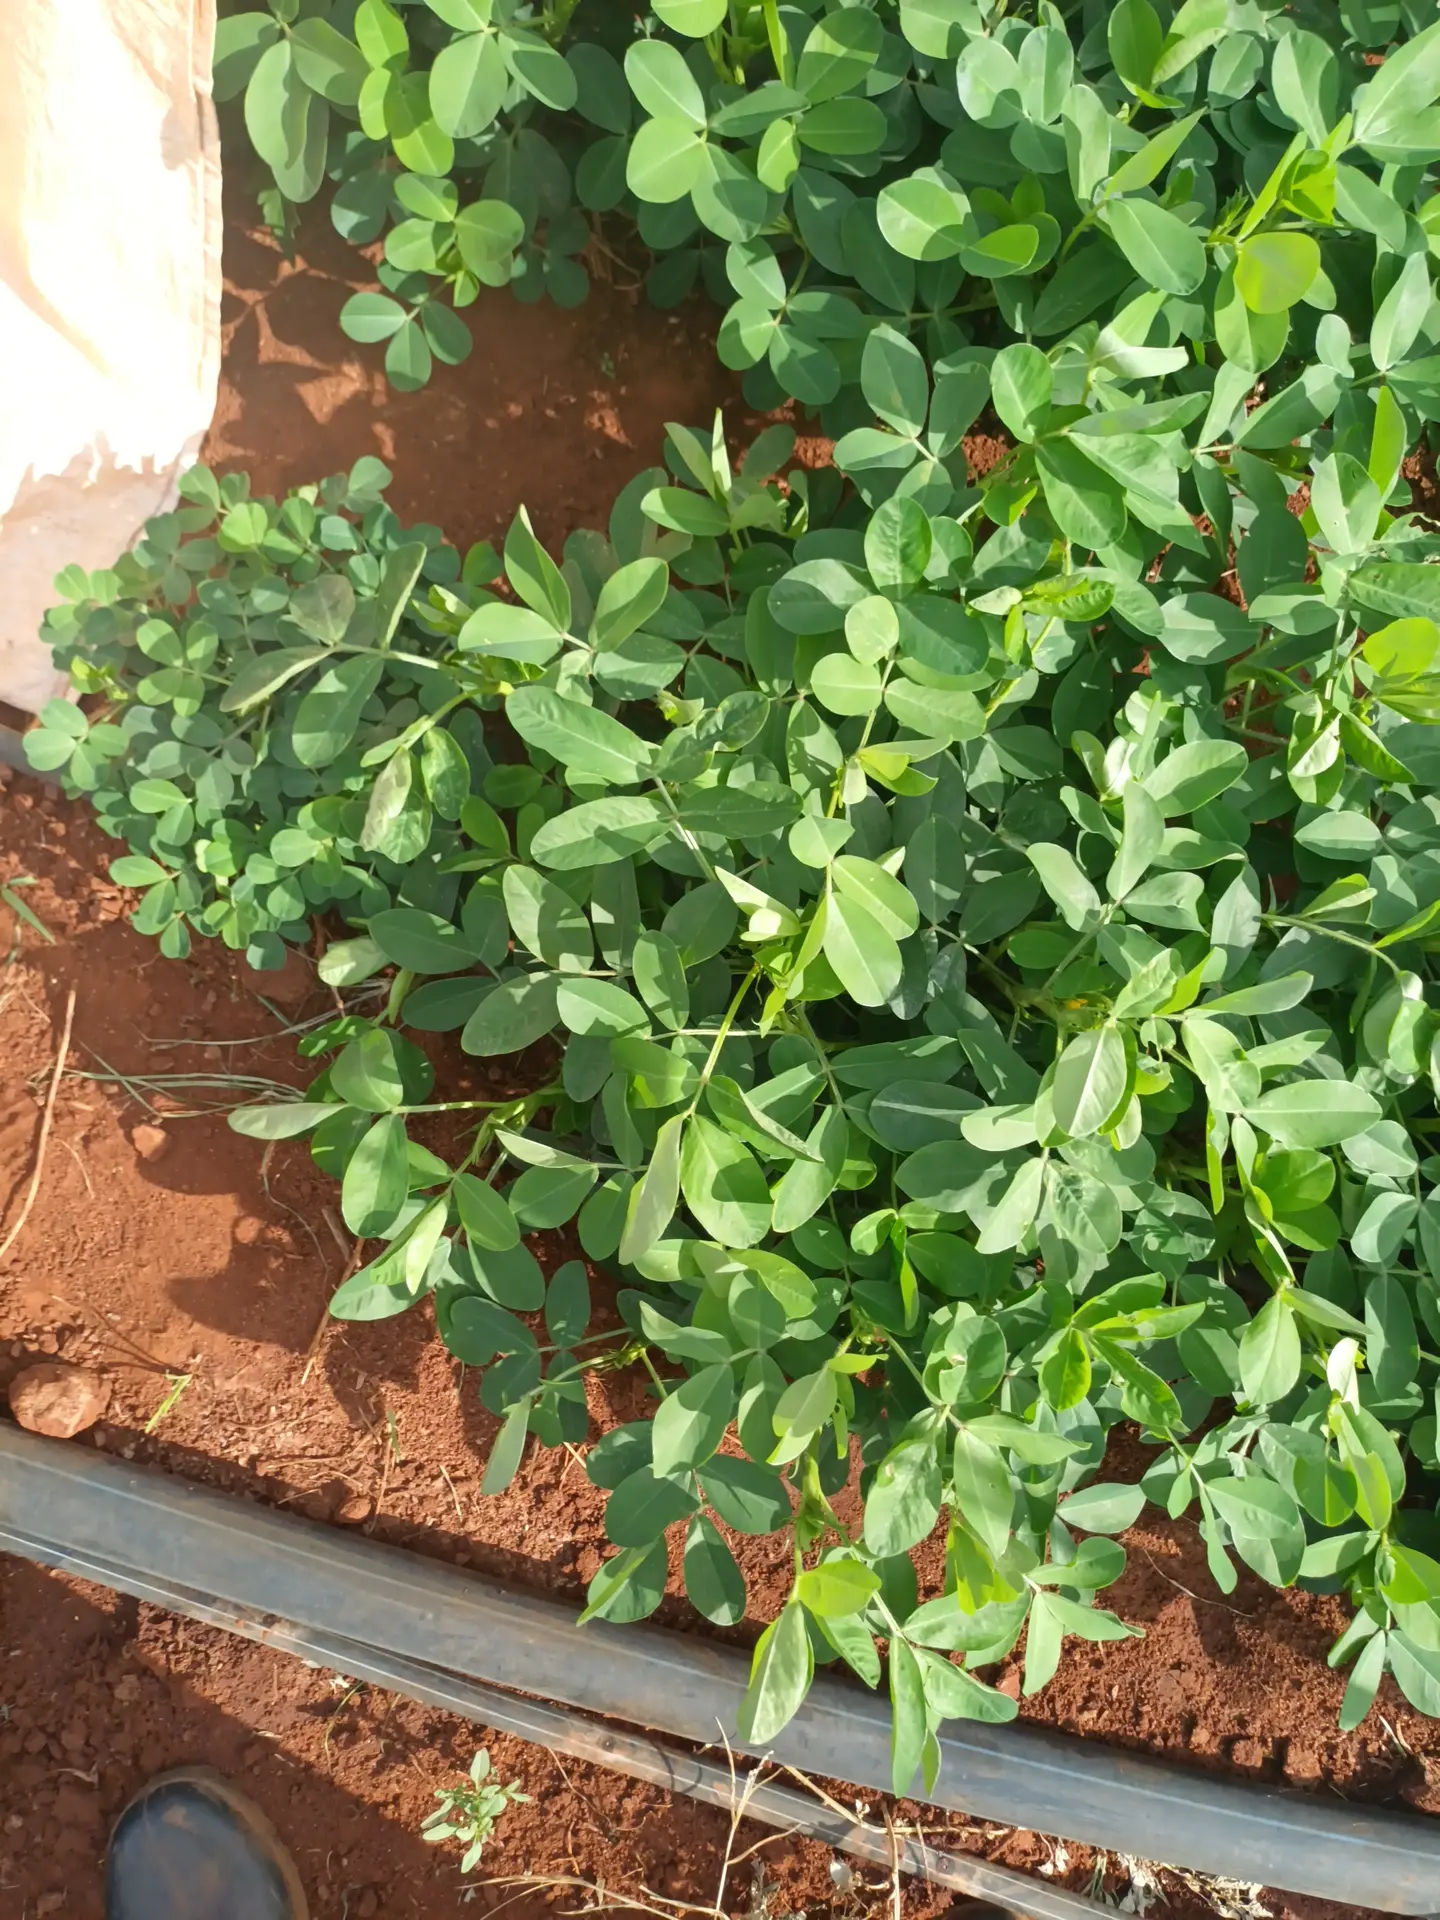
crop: groundnut
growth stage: flowering
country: Kenya
